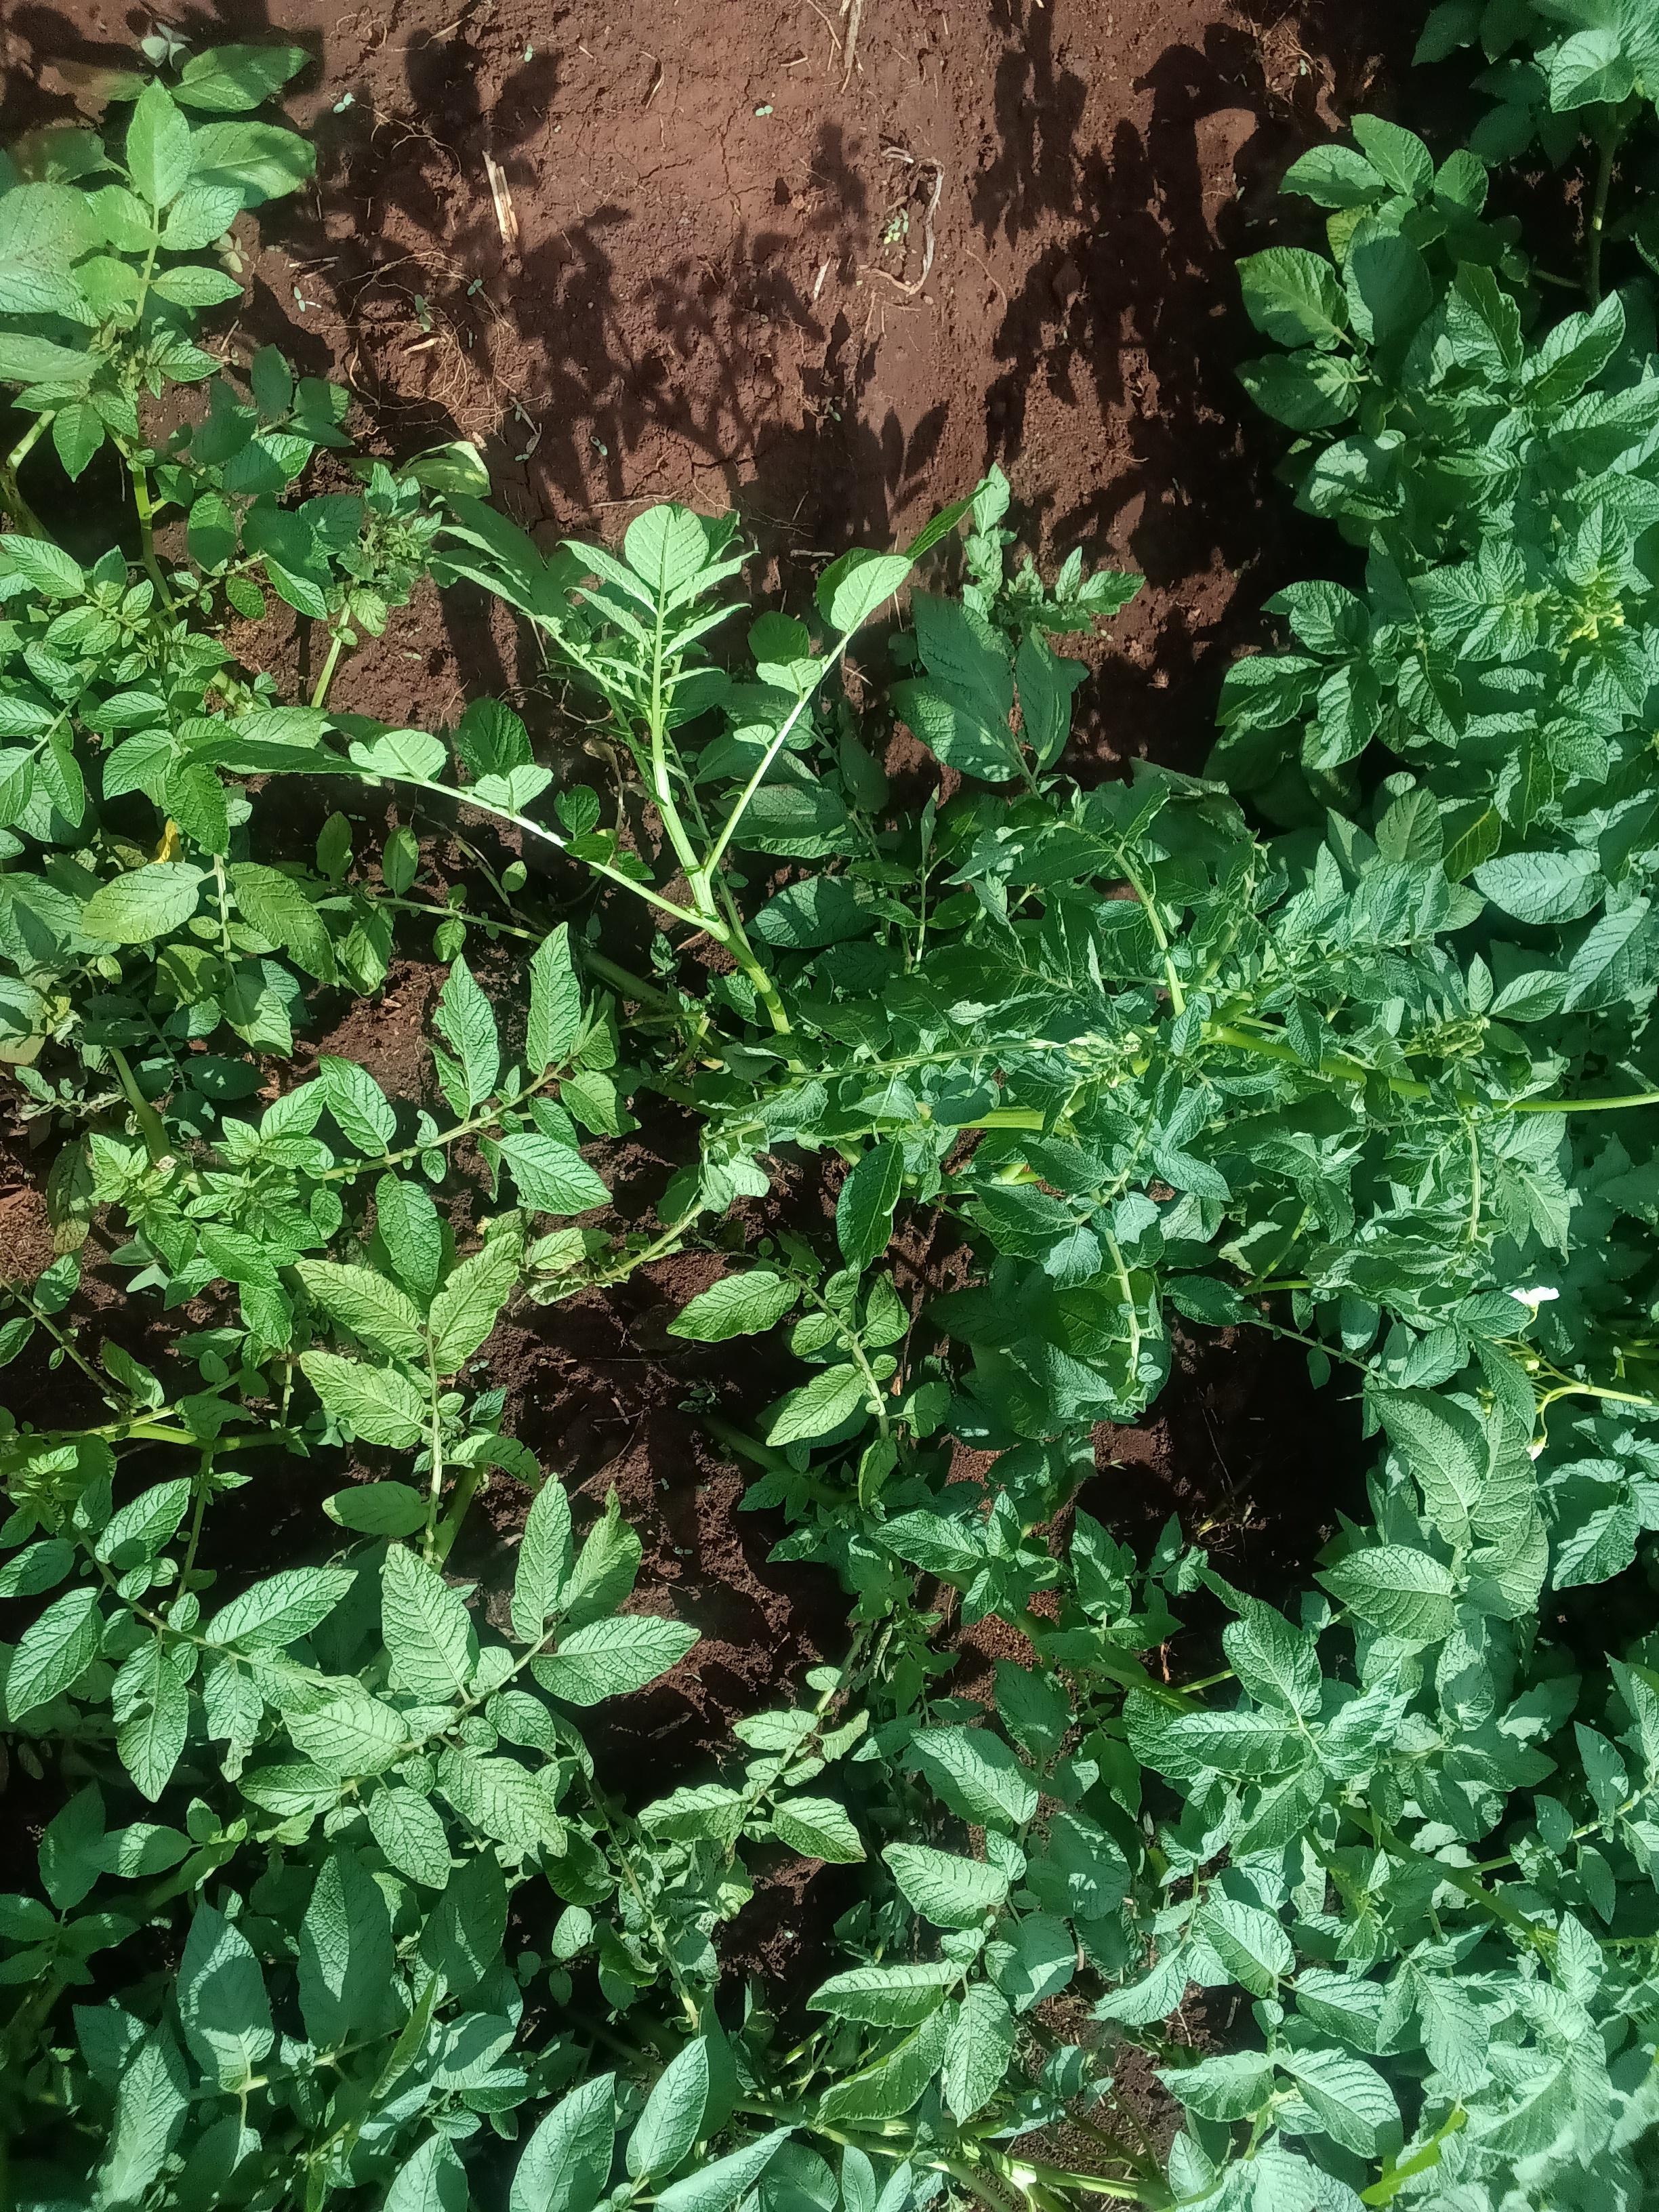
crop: potato
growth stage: flowering
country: Kenya
